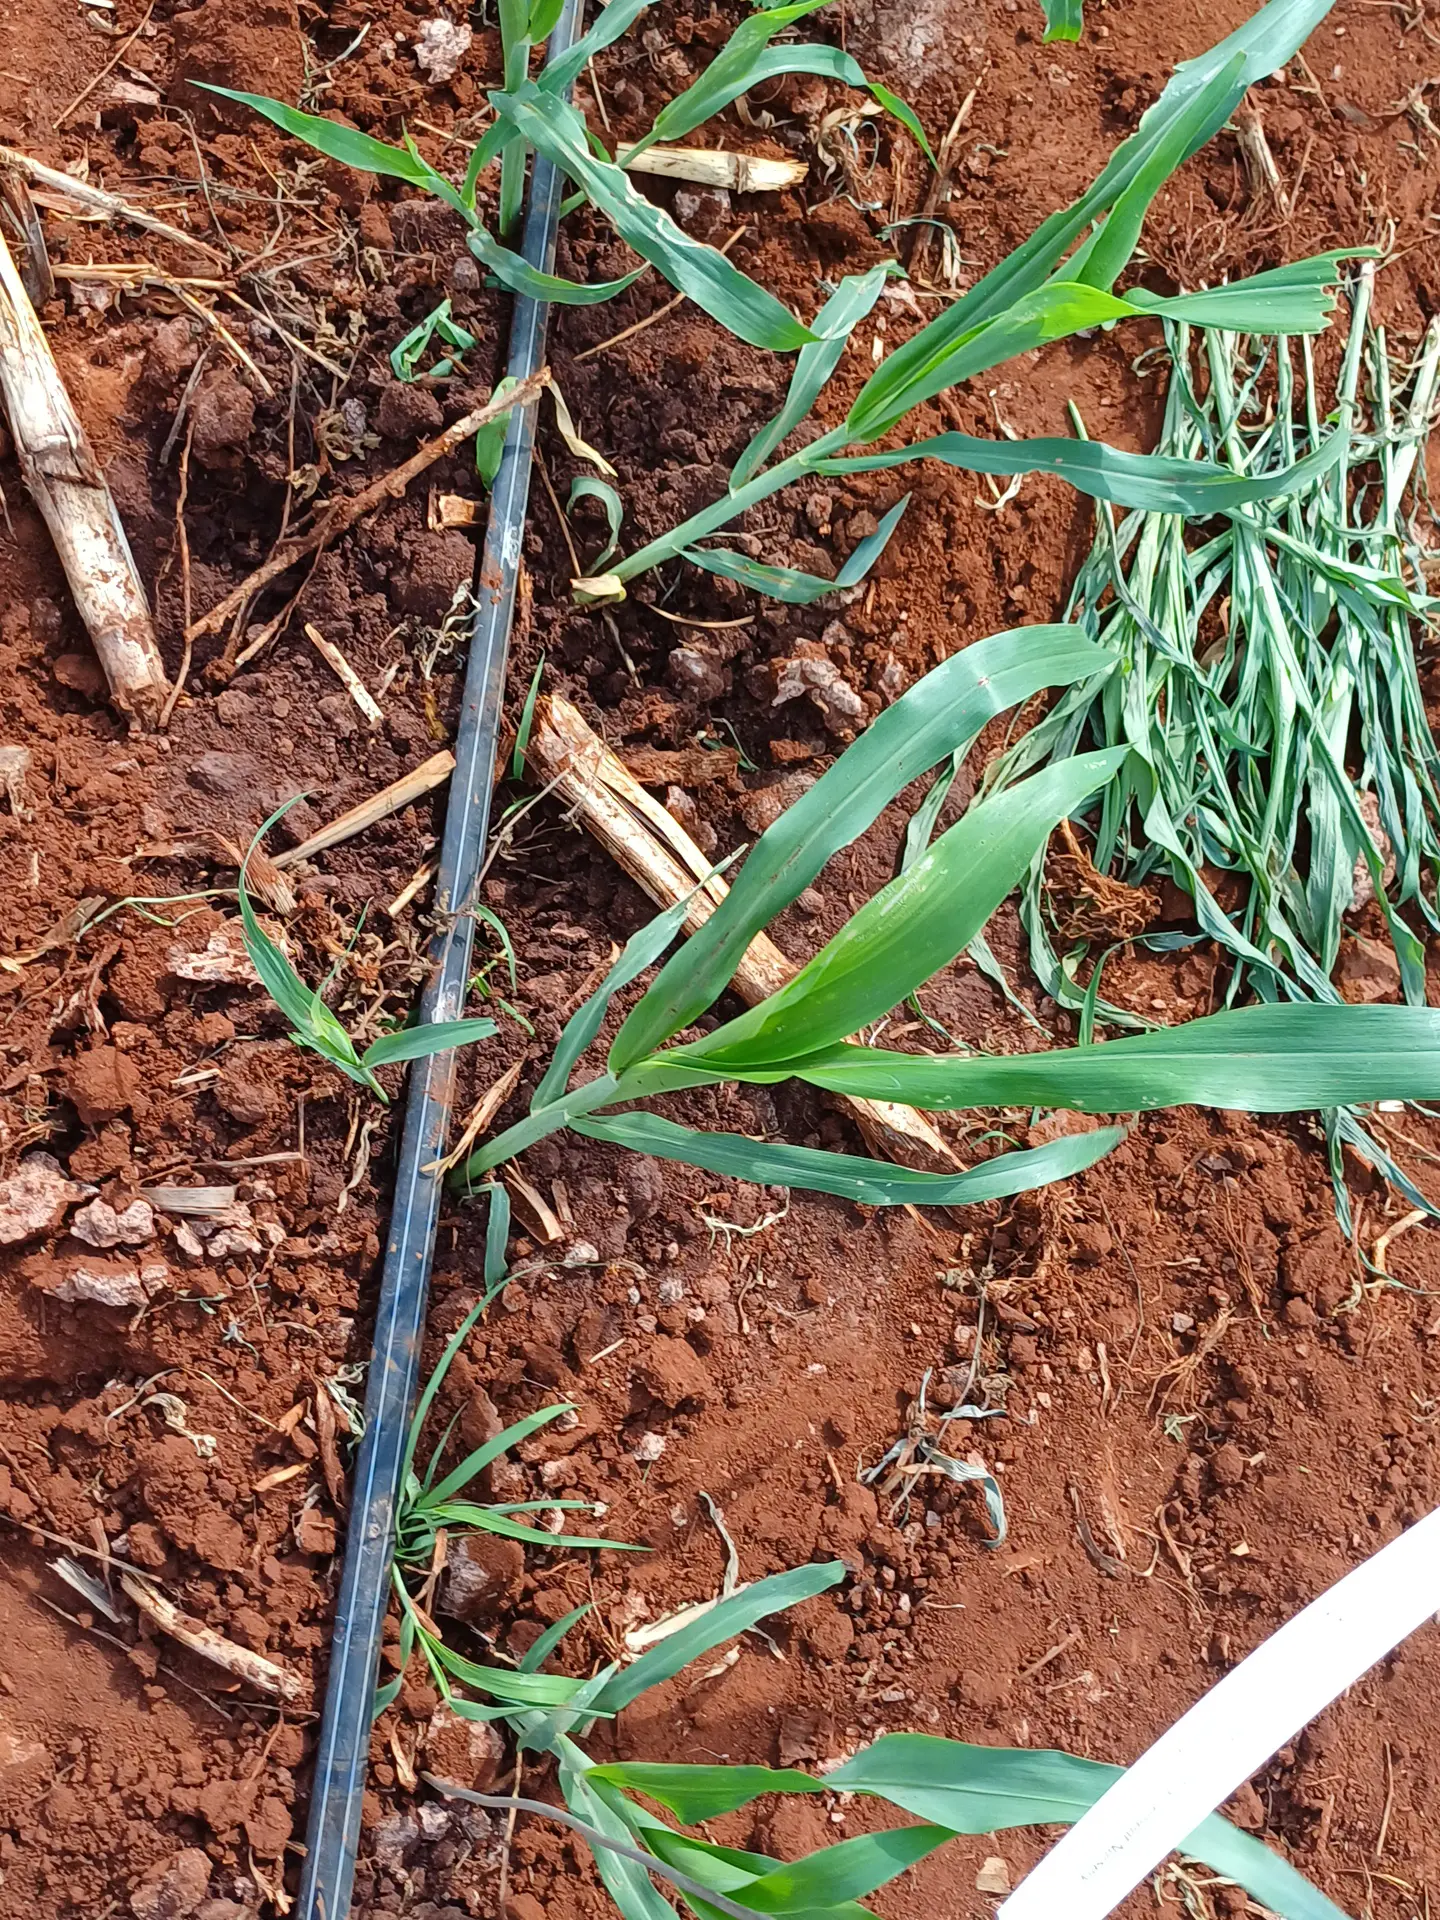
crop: sorghum
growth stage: vegetative
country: Kenya
